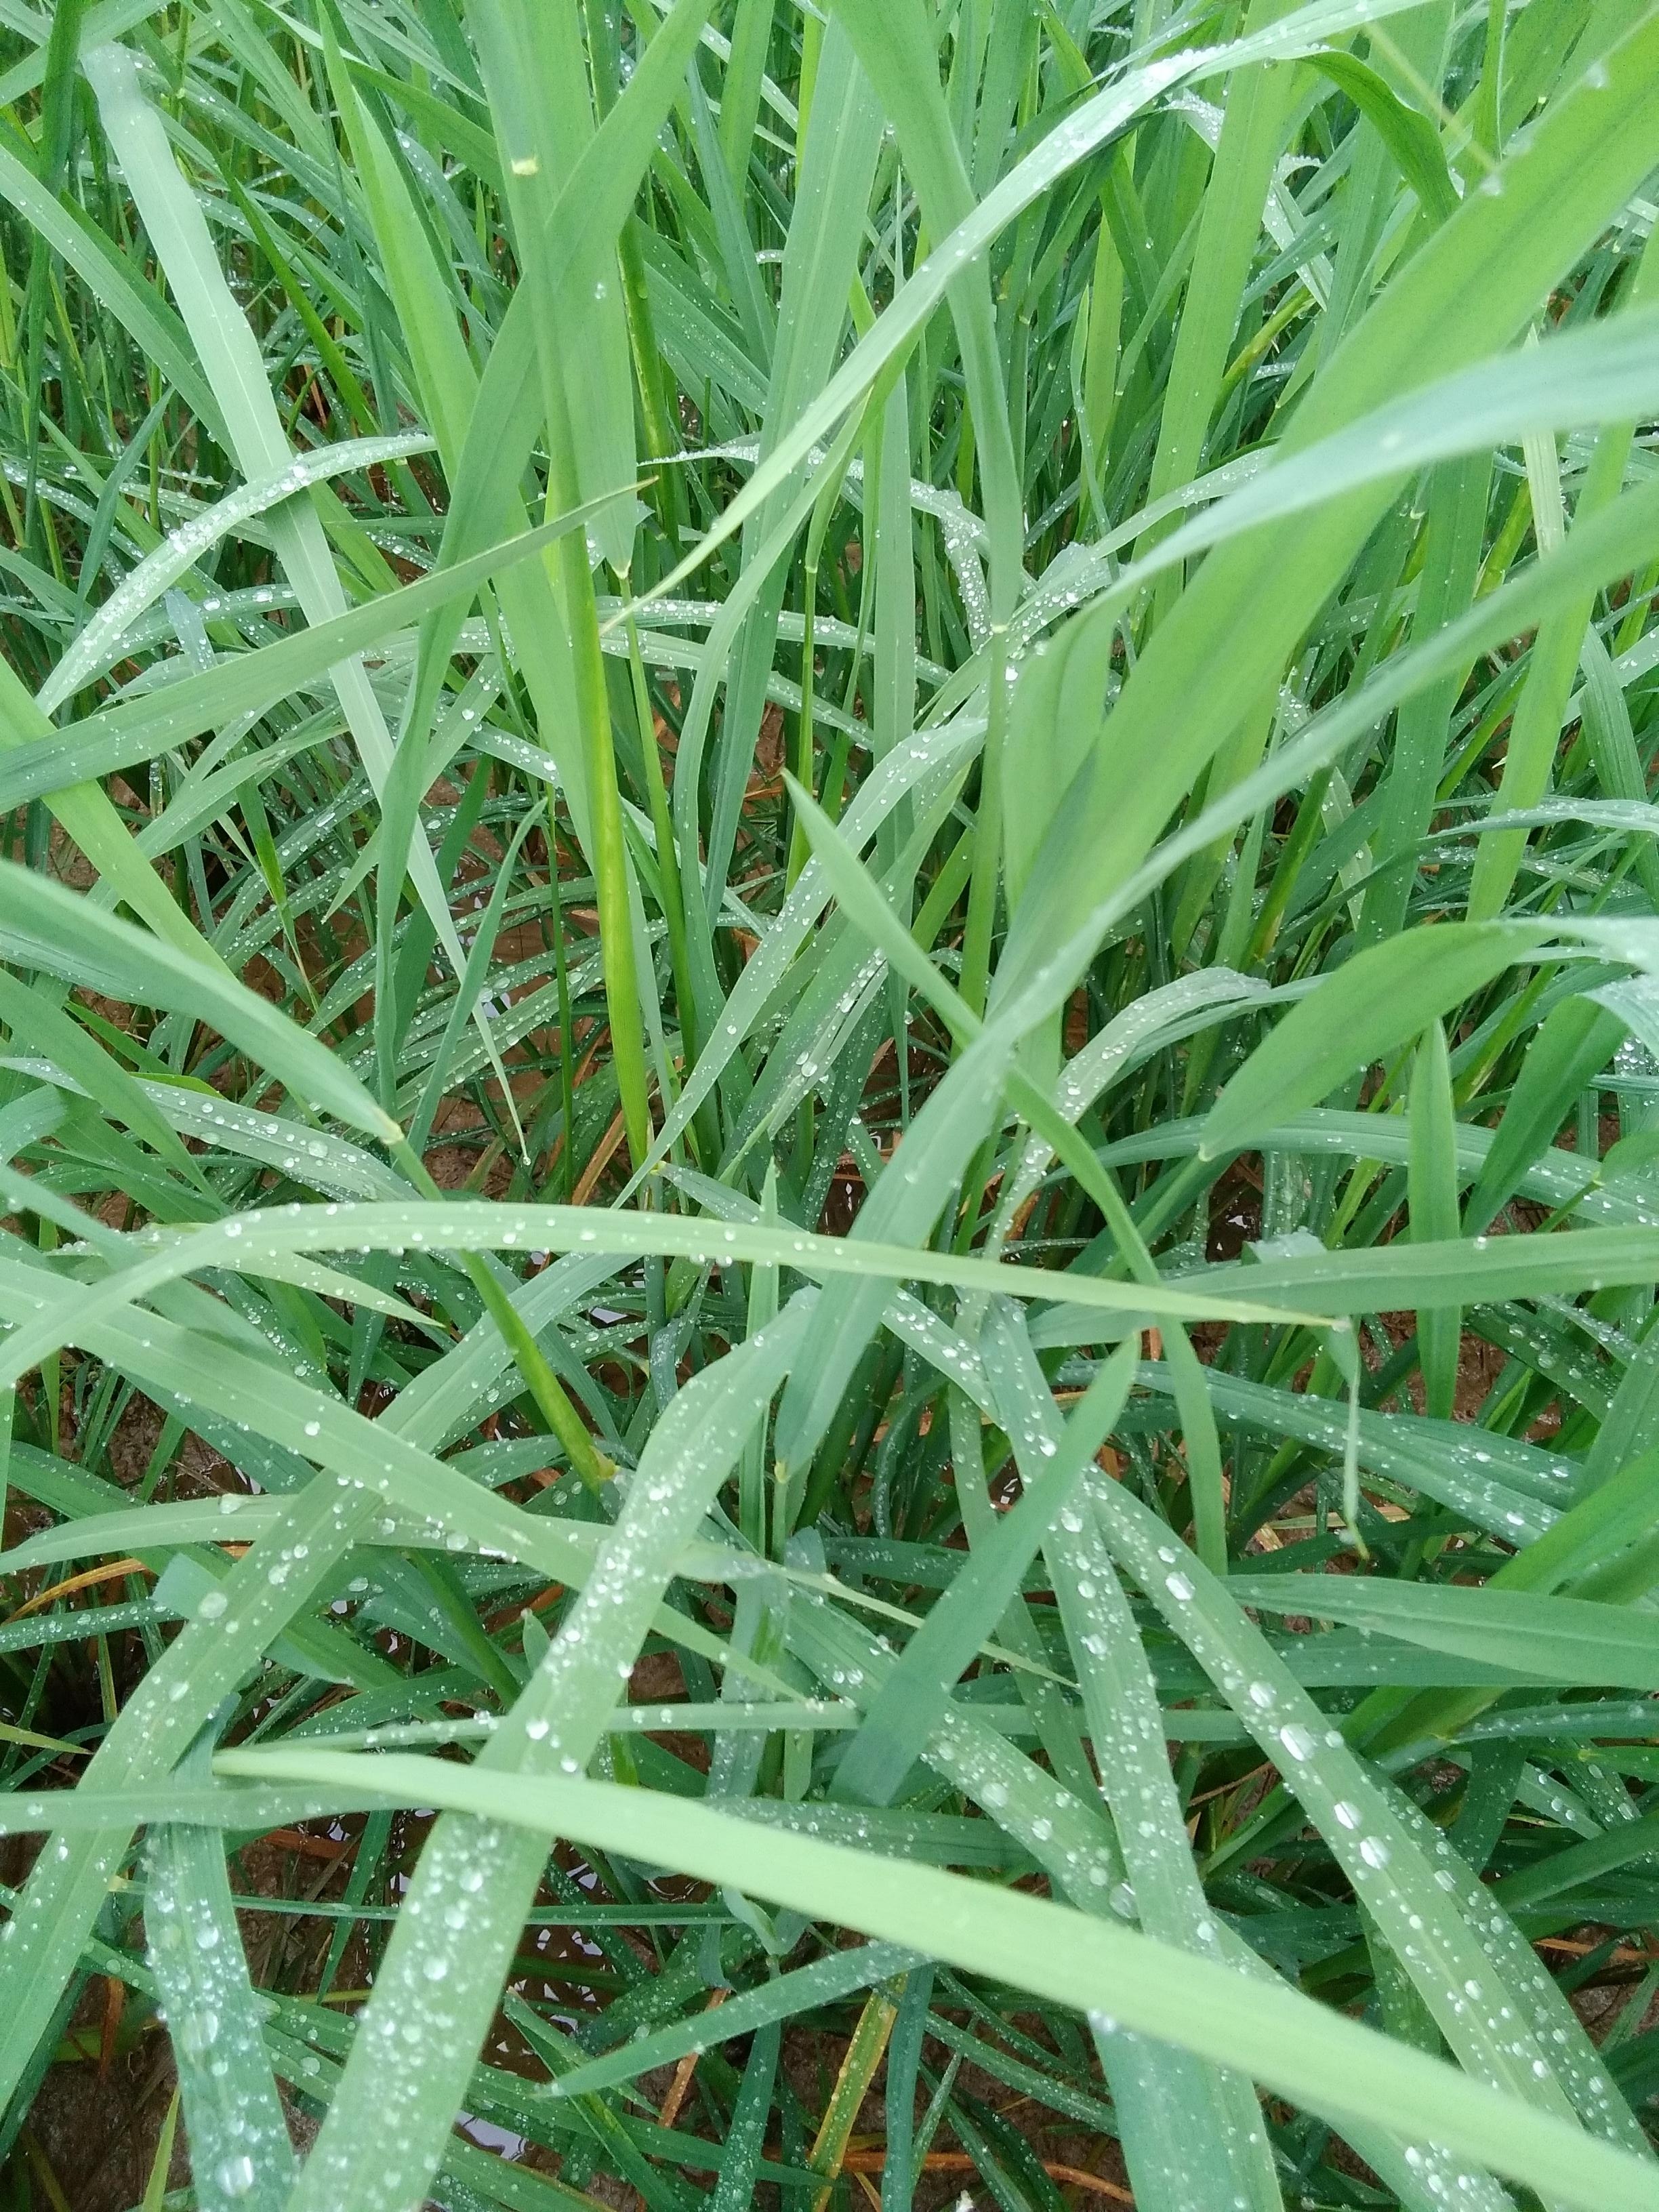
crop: rice
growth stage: booting
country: Nigeria
